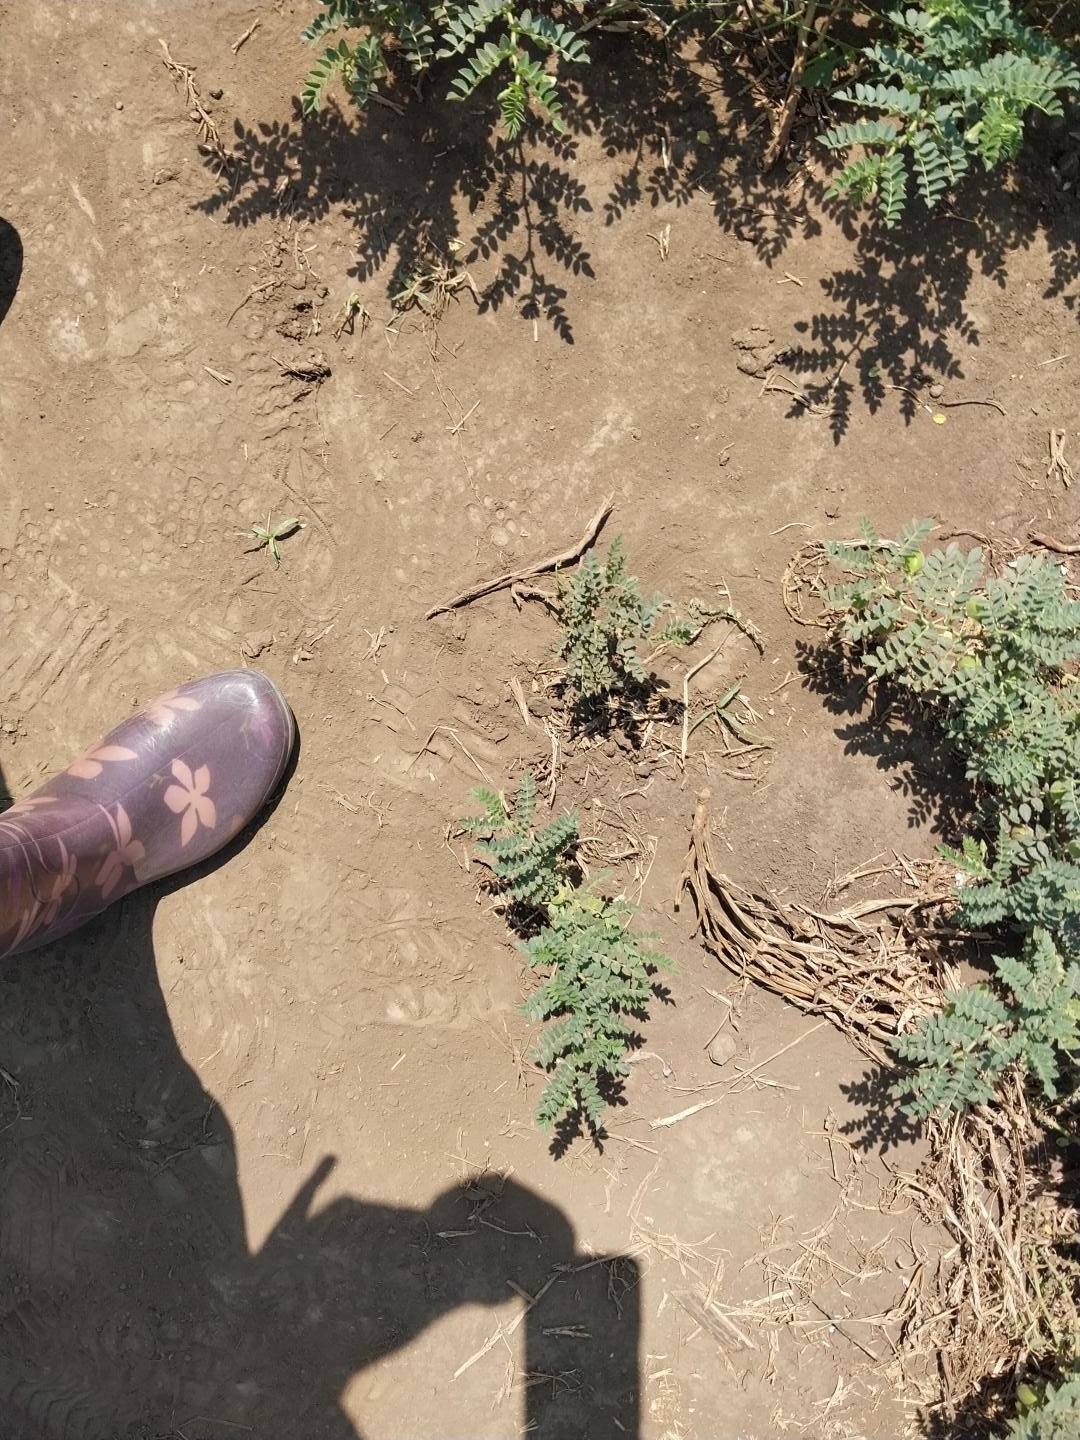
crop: chickpea
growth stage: development pod
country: Tanzania
